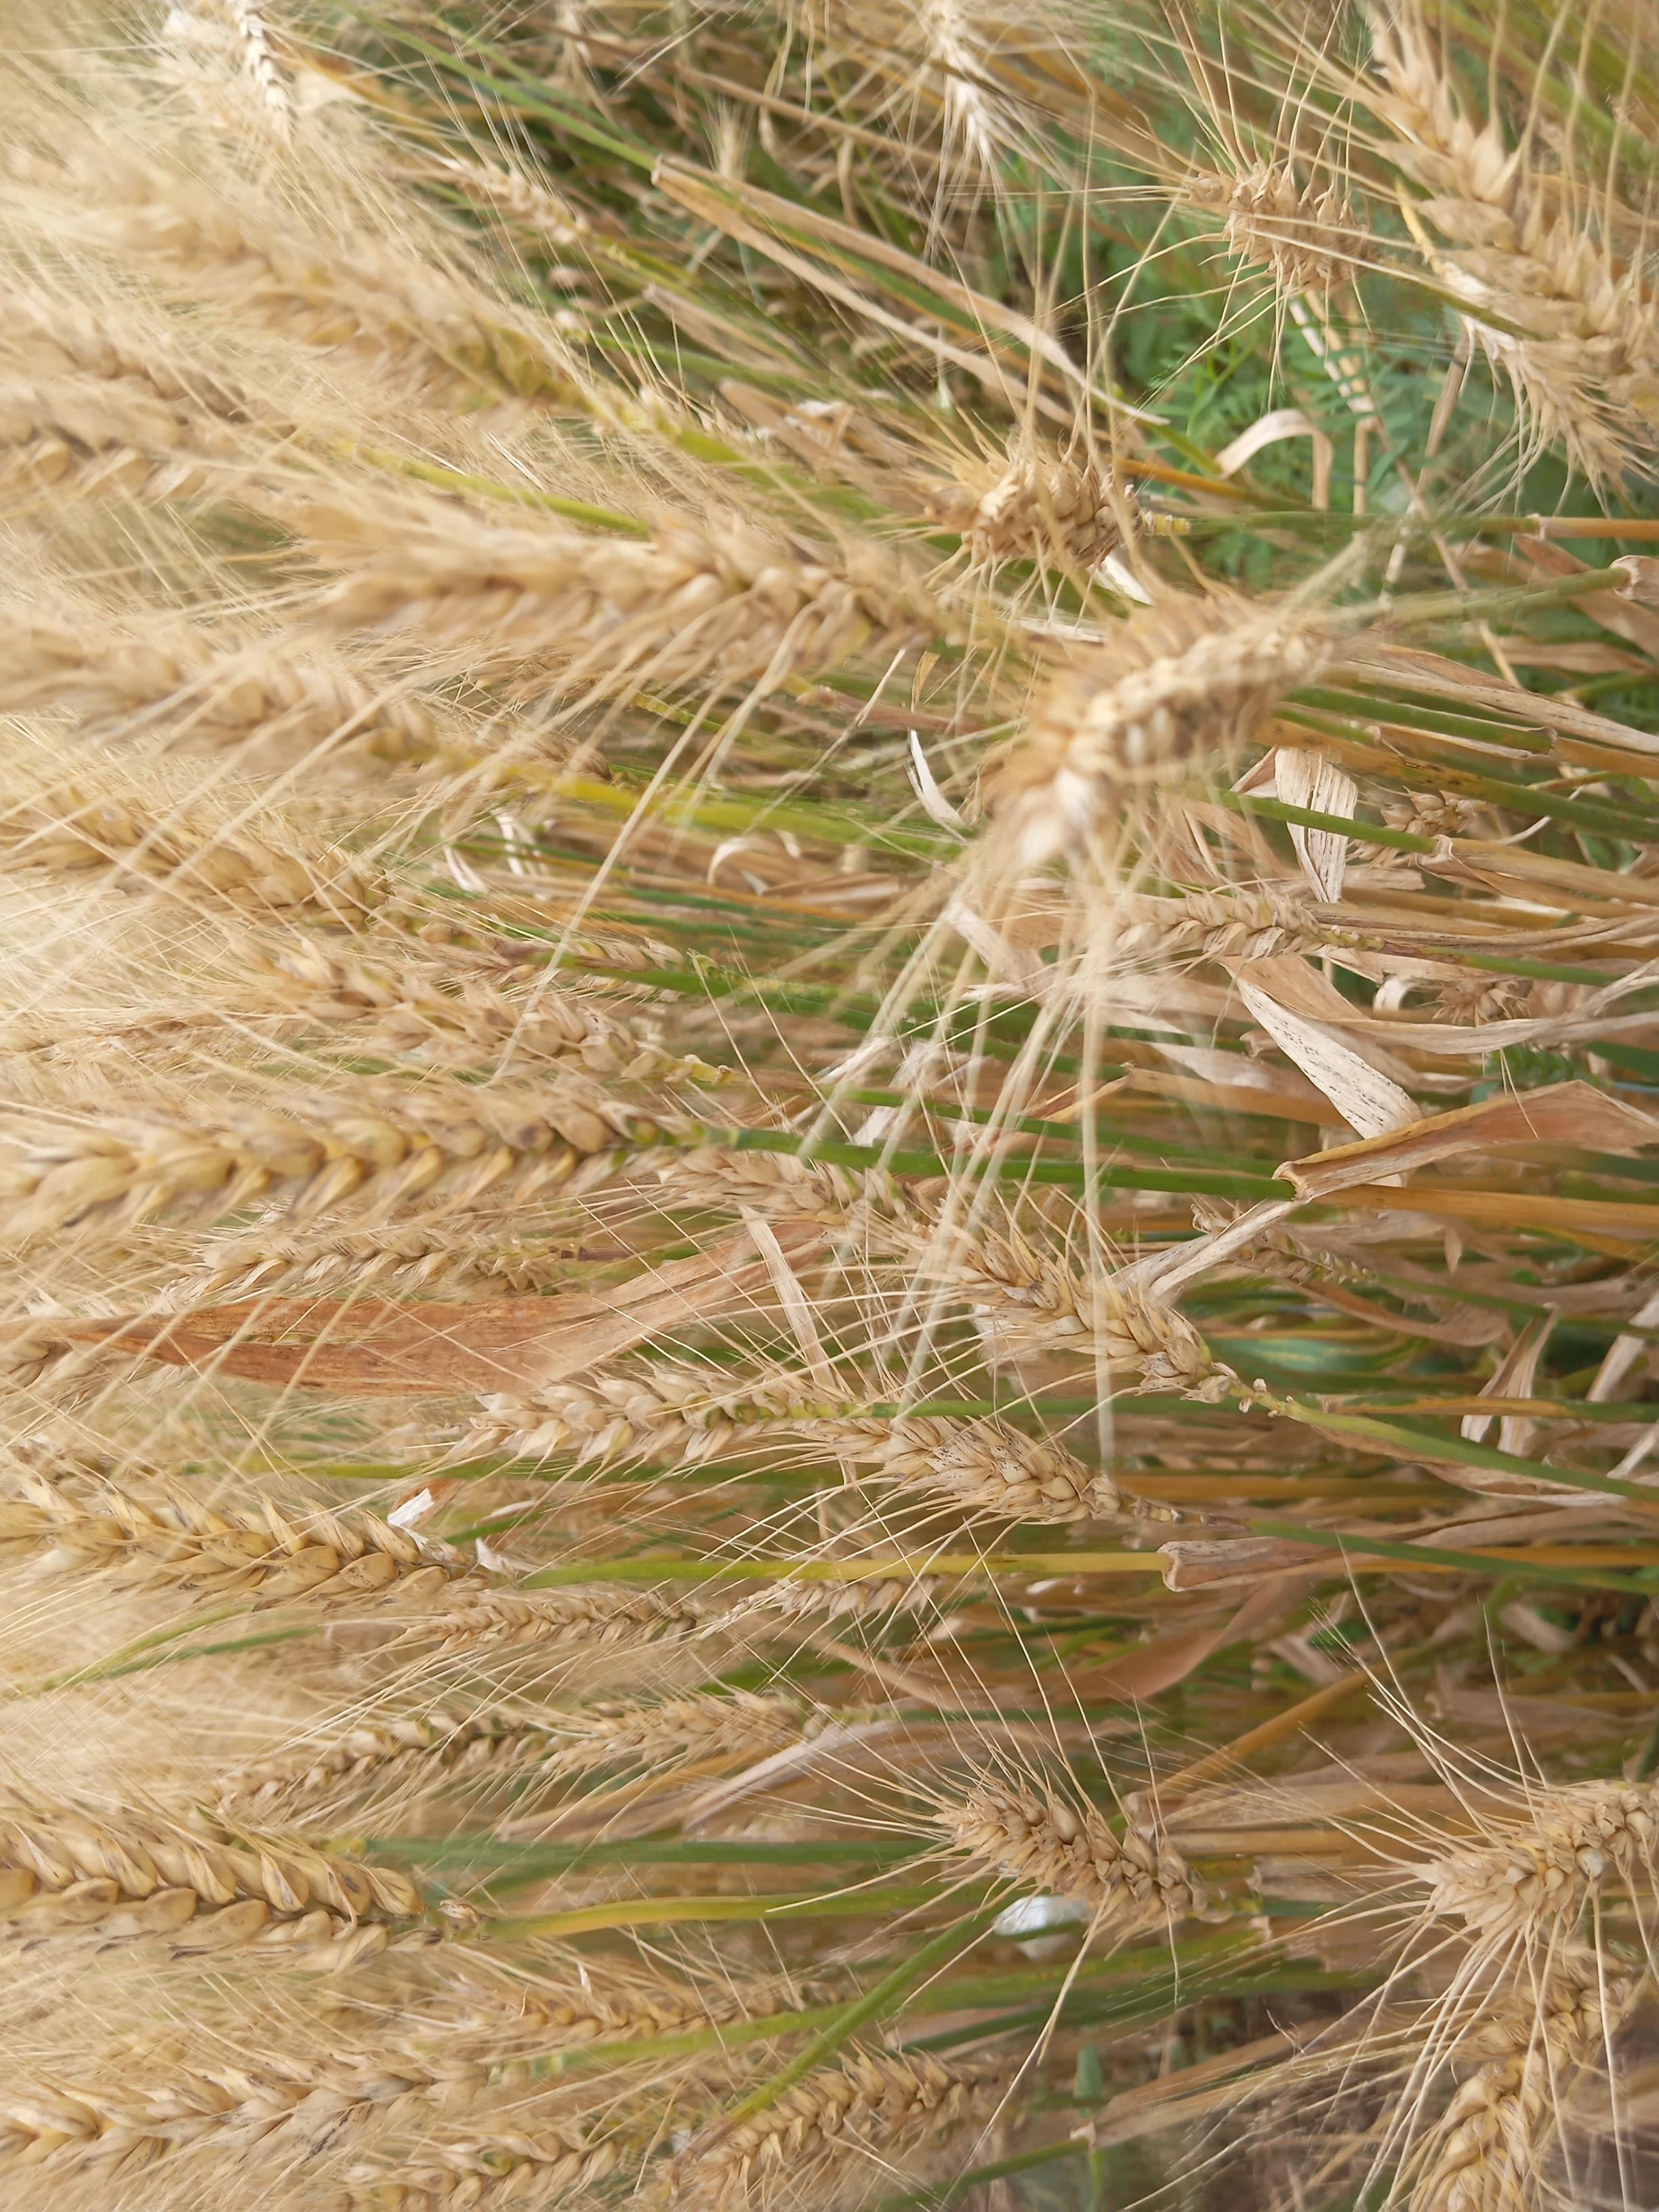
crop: wheat
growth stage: maturity
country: Kenya
